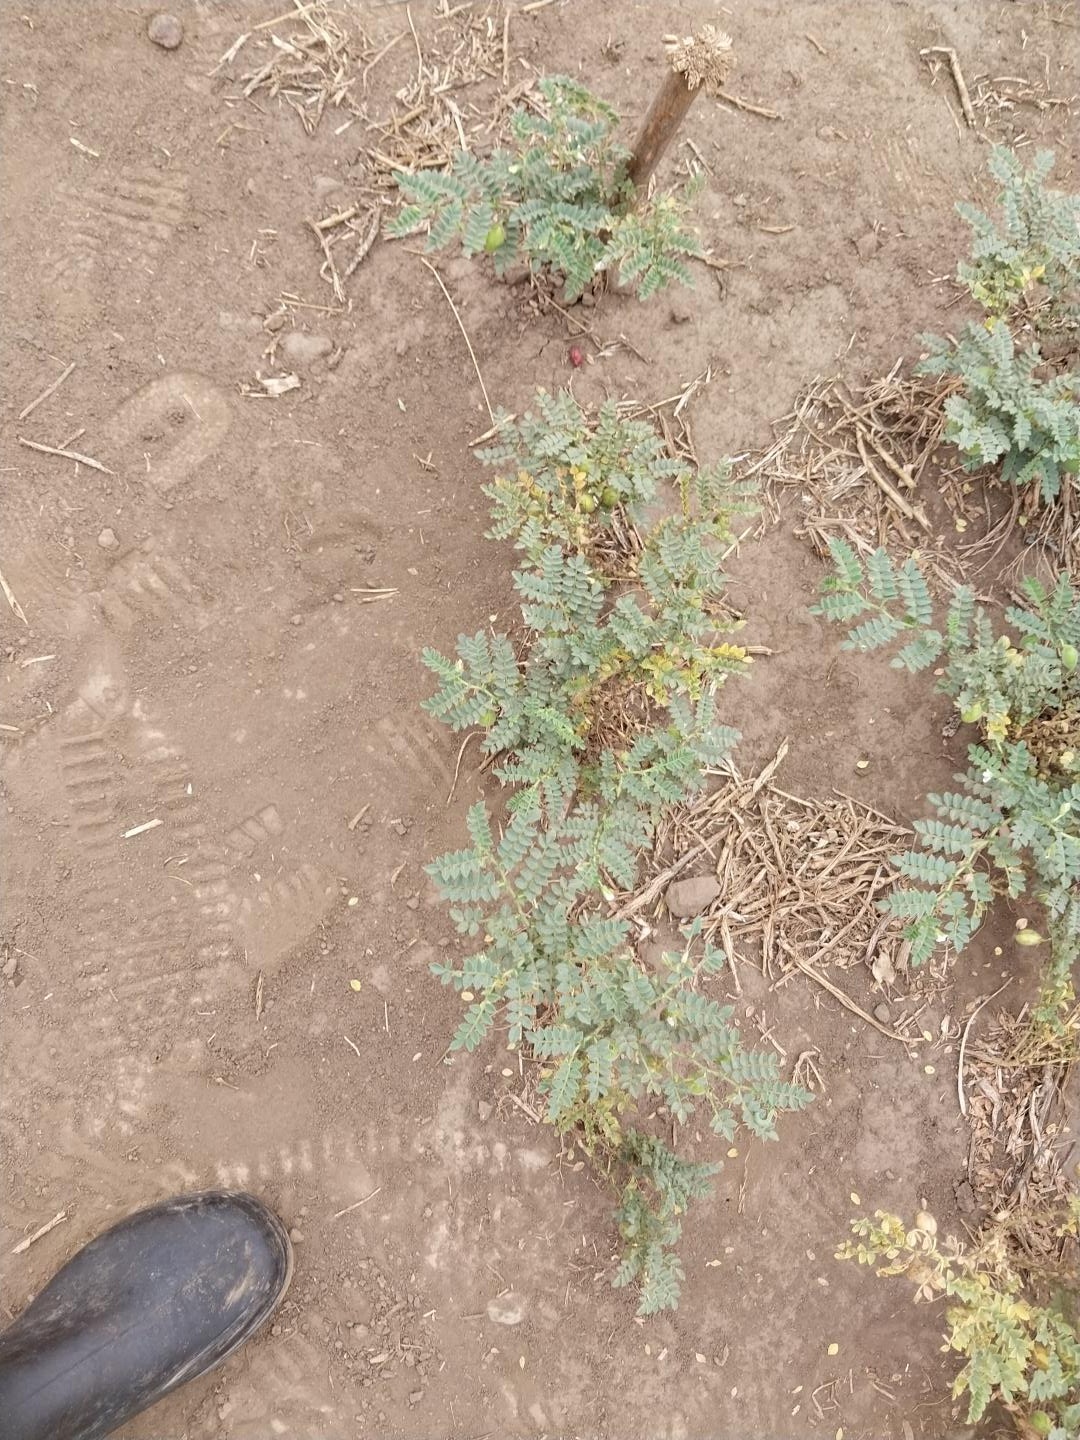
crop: chickpea
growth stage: development pod
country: Tanzania
